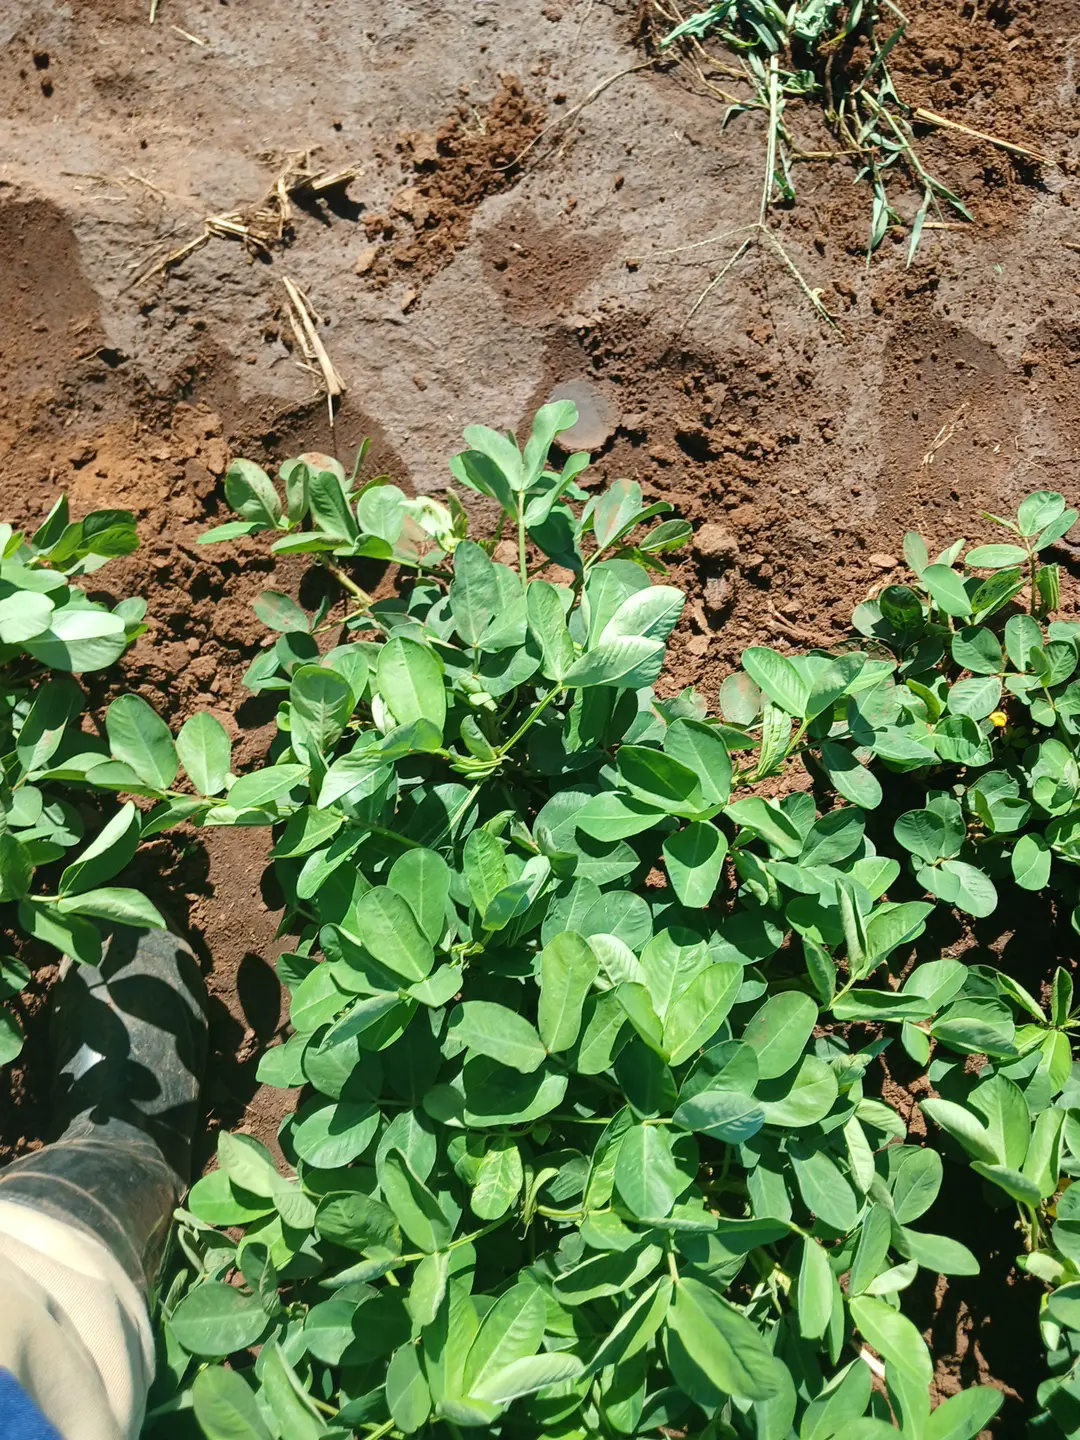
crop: groundnut
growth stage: flowering
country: Kenya
